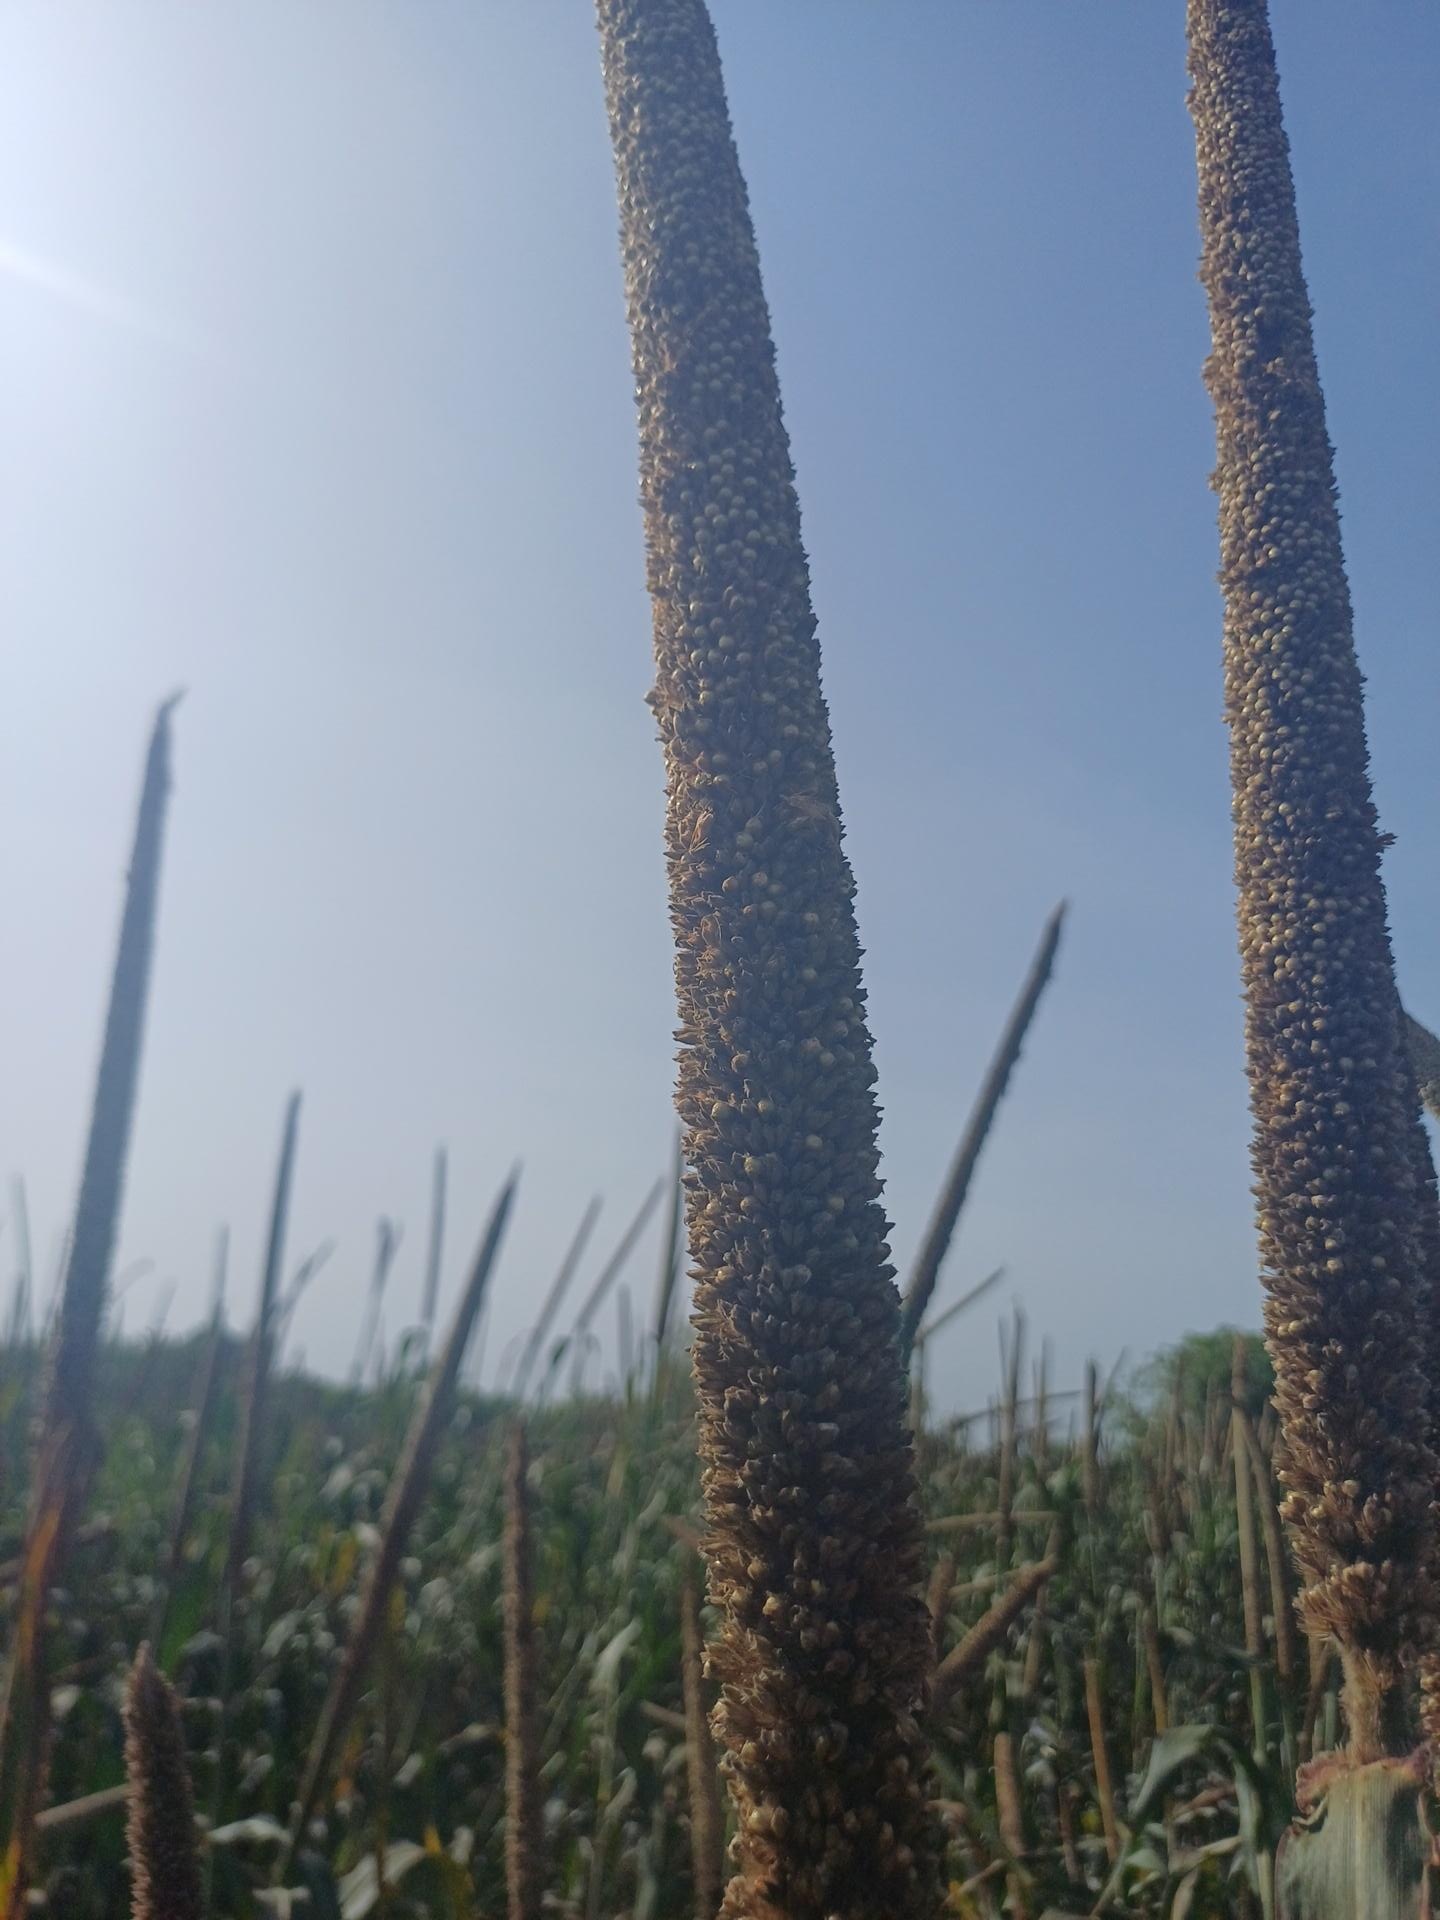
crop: pearl millet
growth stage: filling grain
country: Senegal
